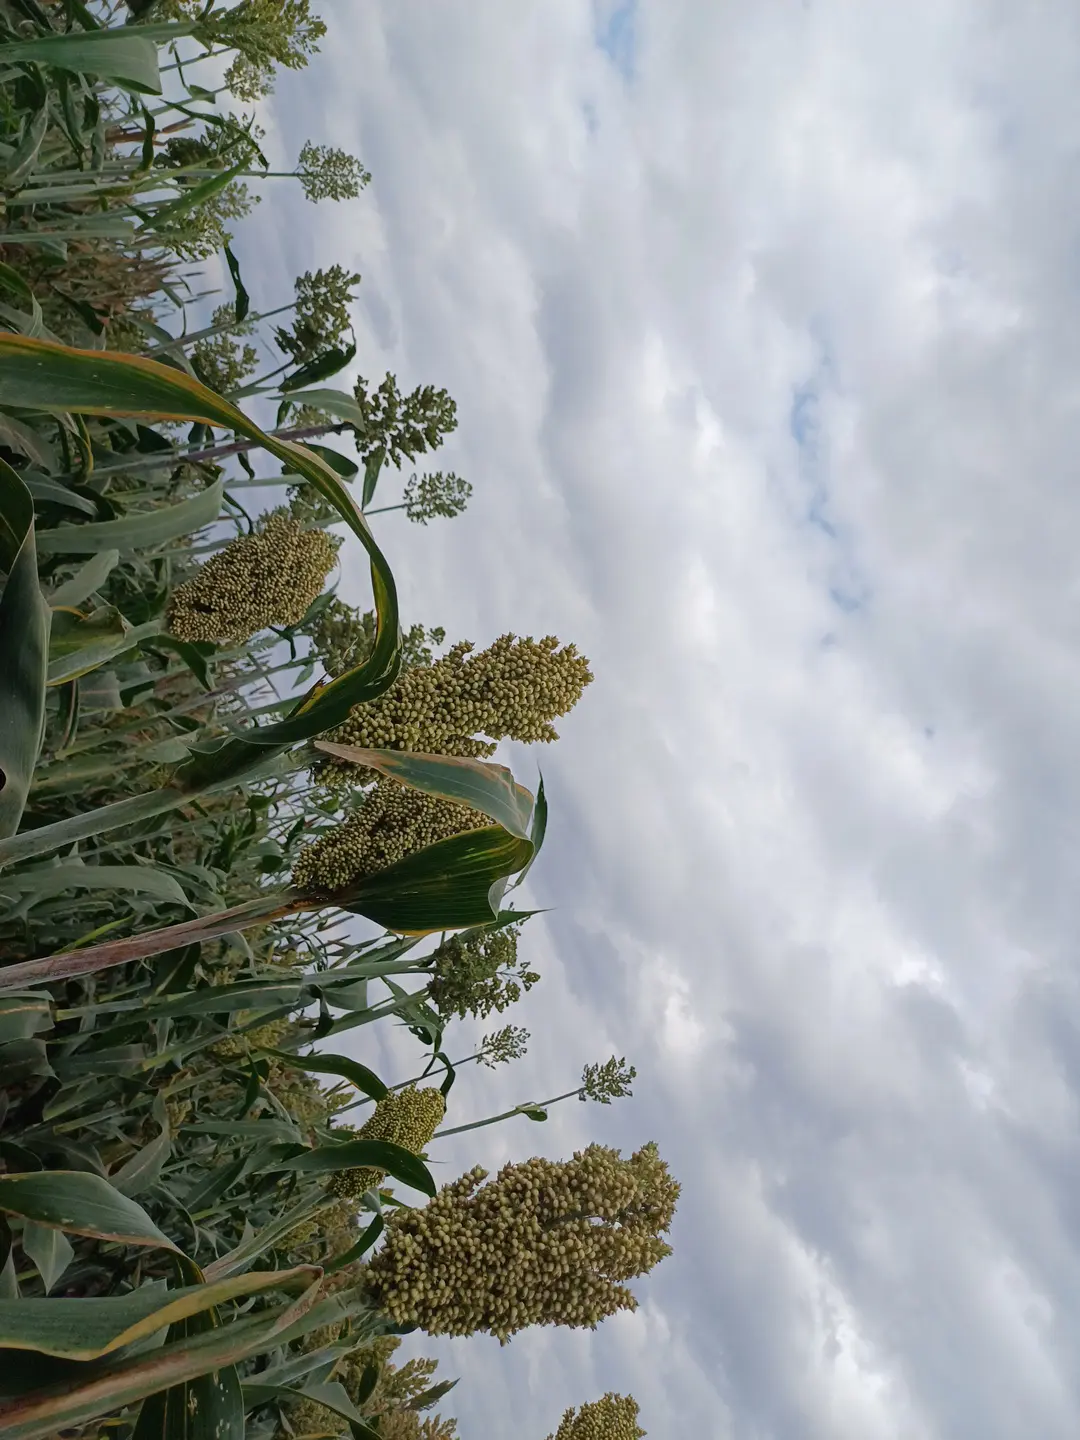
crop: sorghum
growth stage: filling grain
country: Kenya
